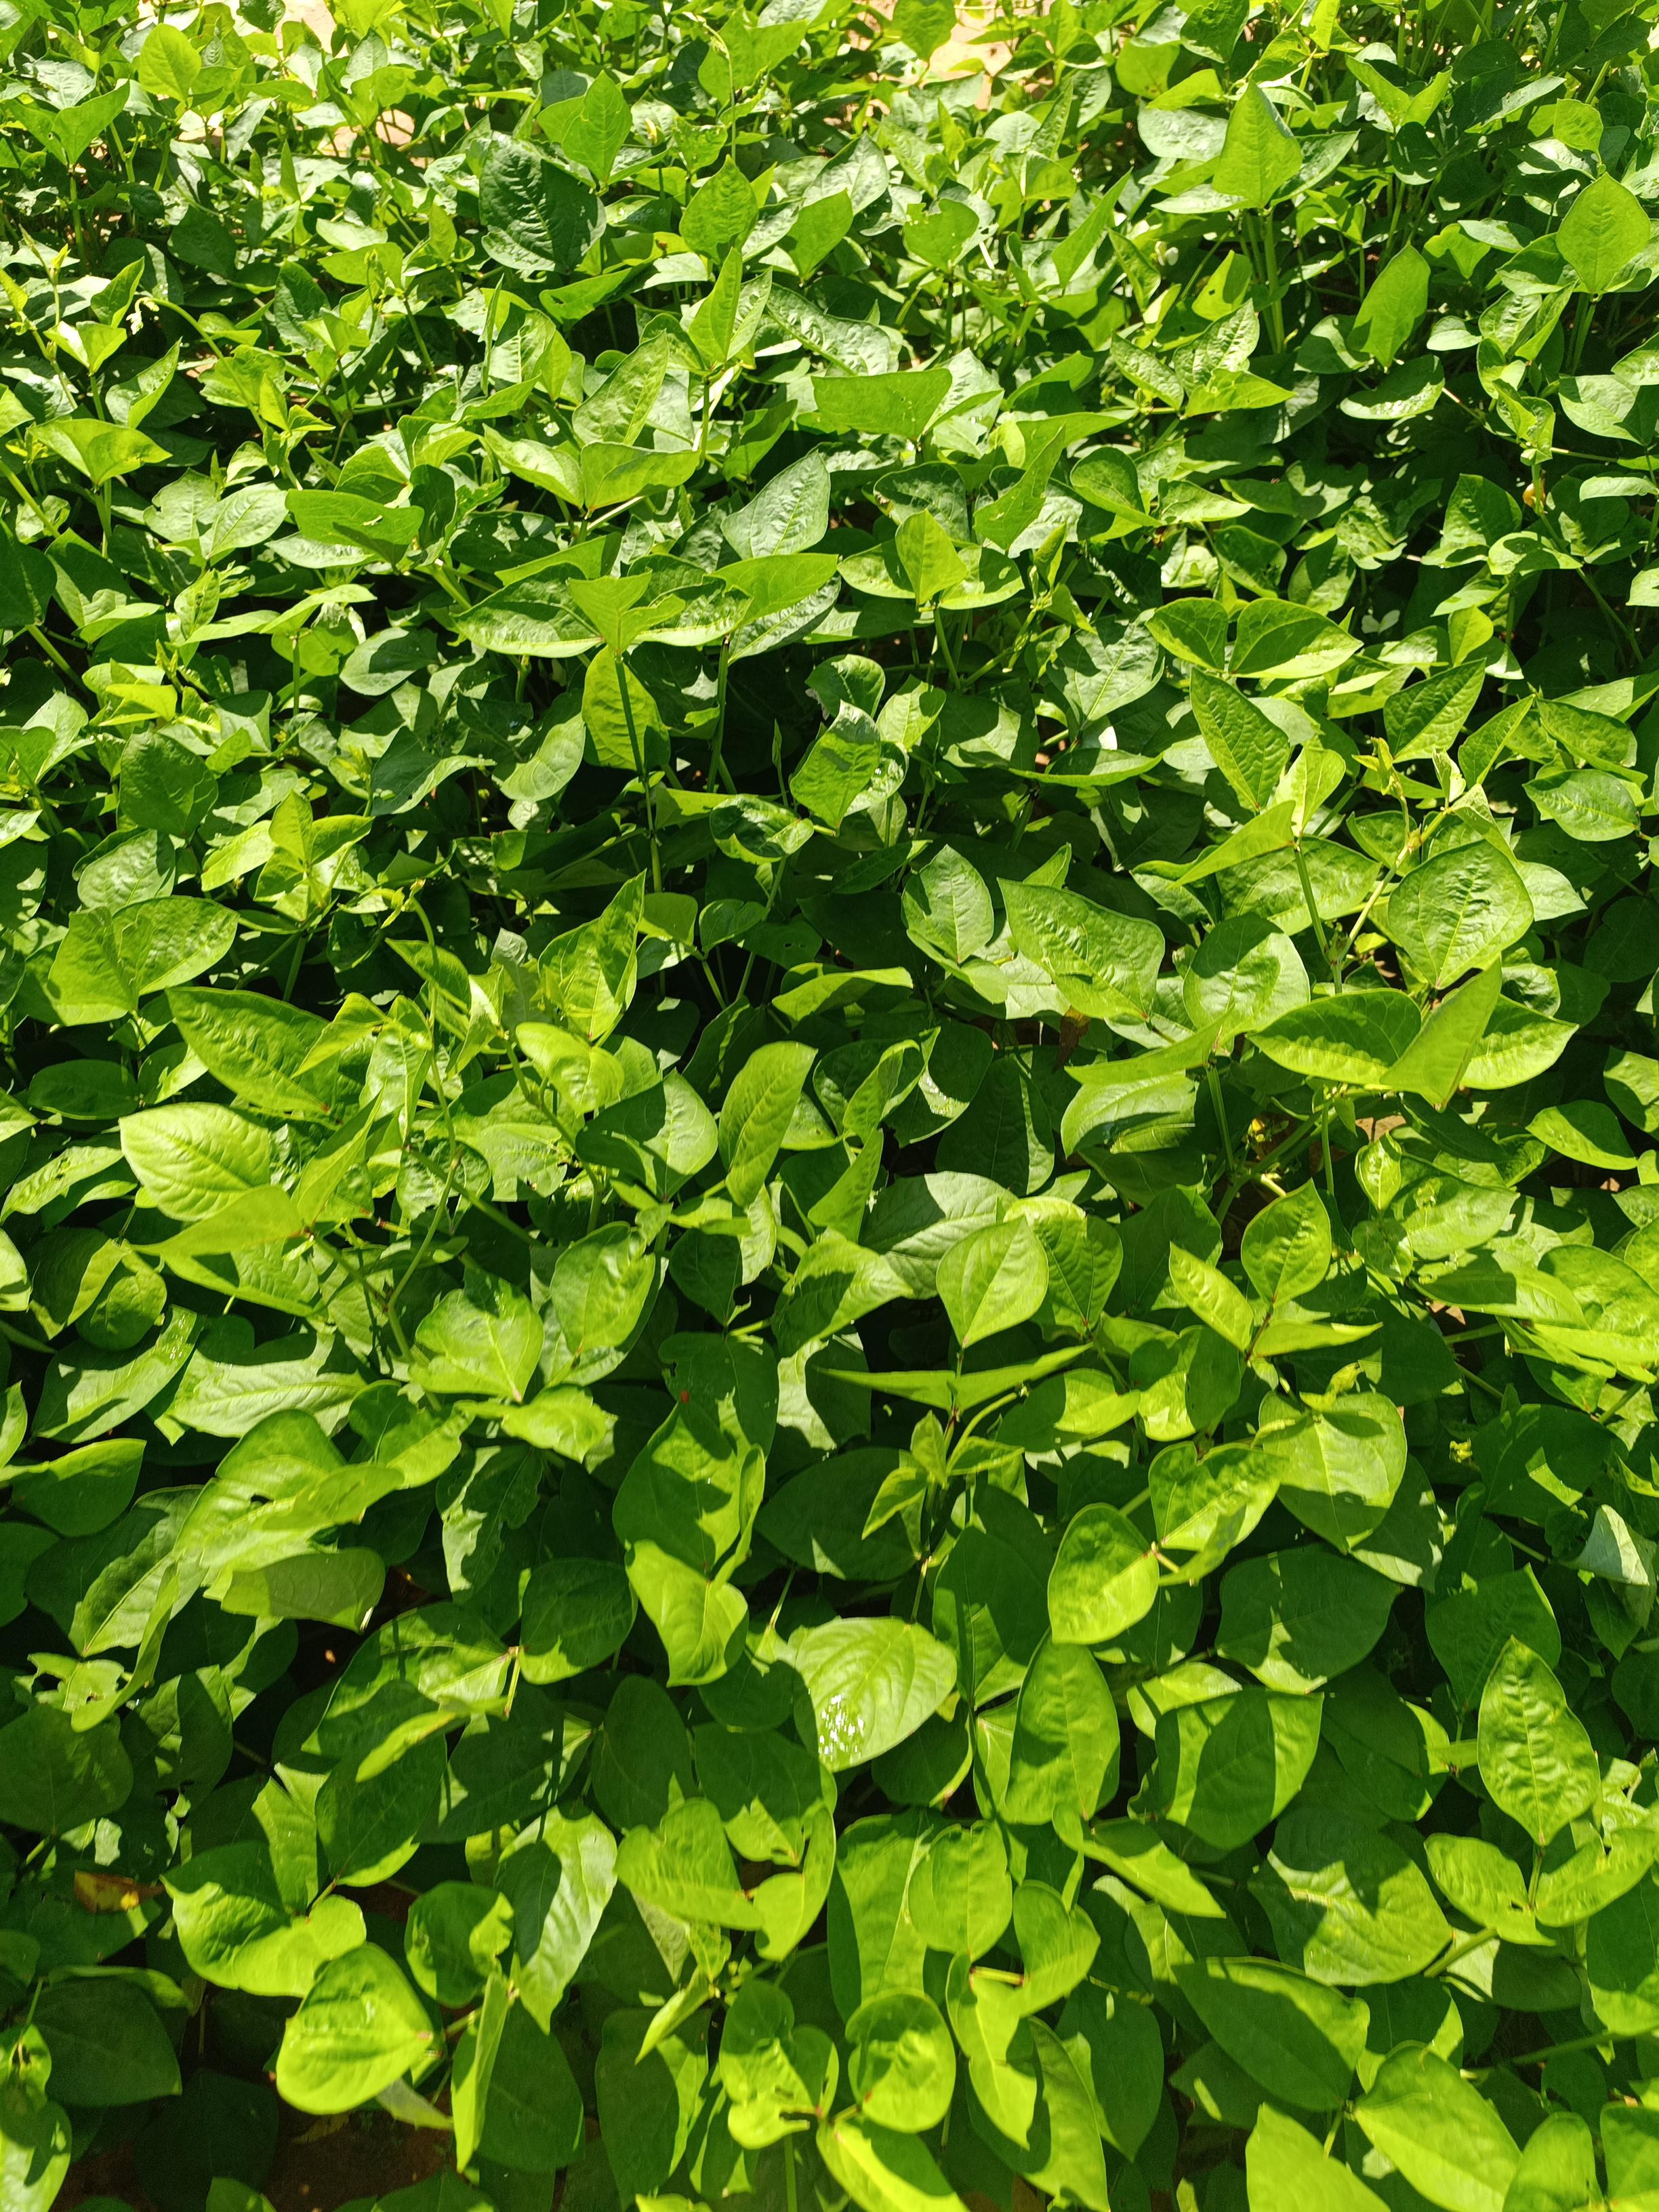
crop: cowpea
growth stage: flowering
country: Nigeria
